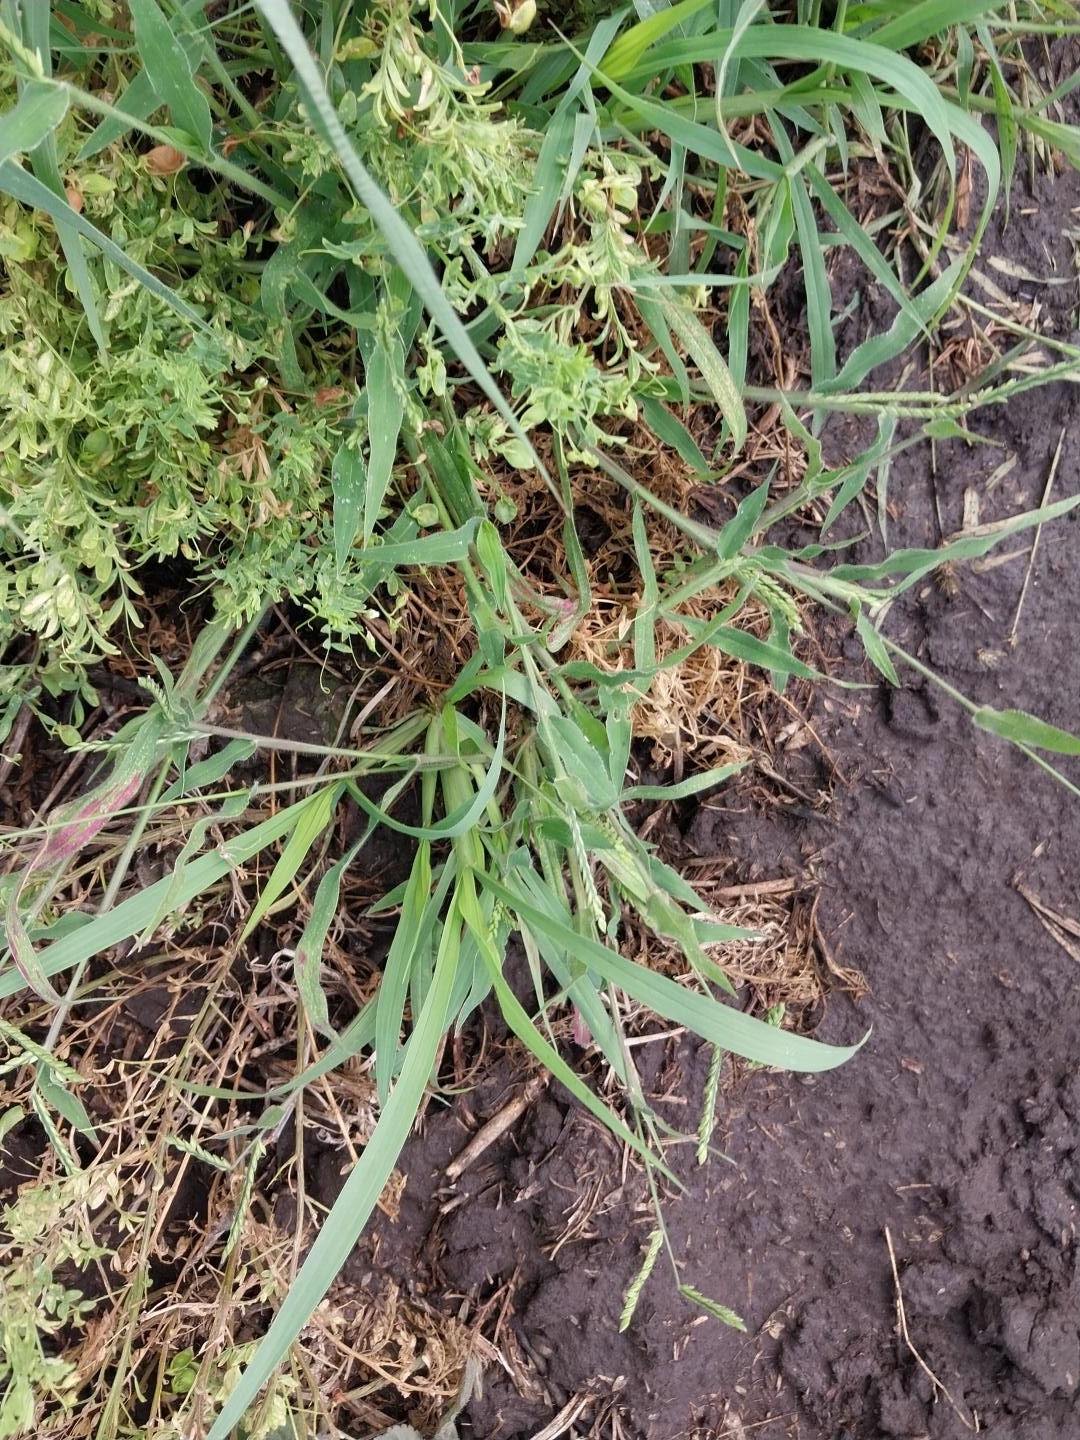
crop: lentil
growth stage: development pod
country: Tanzania
